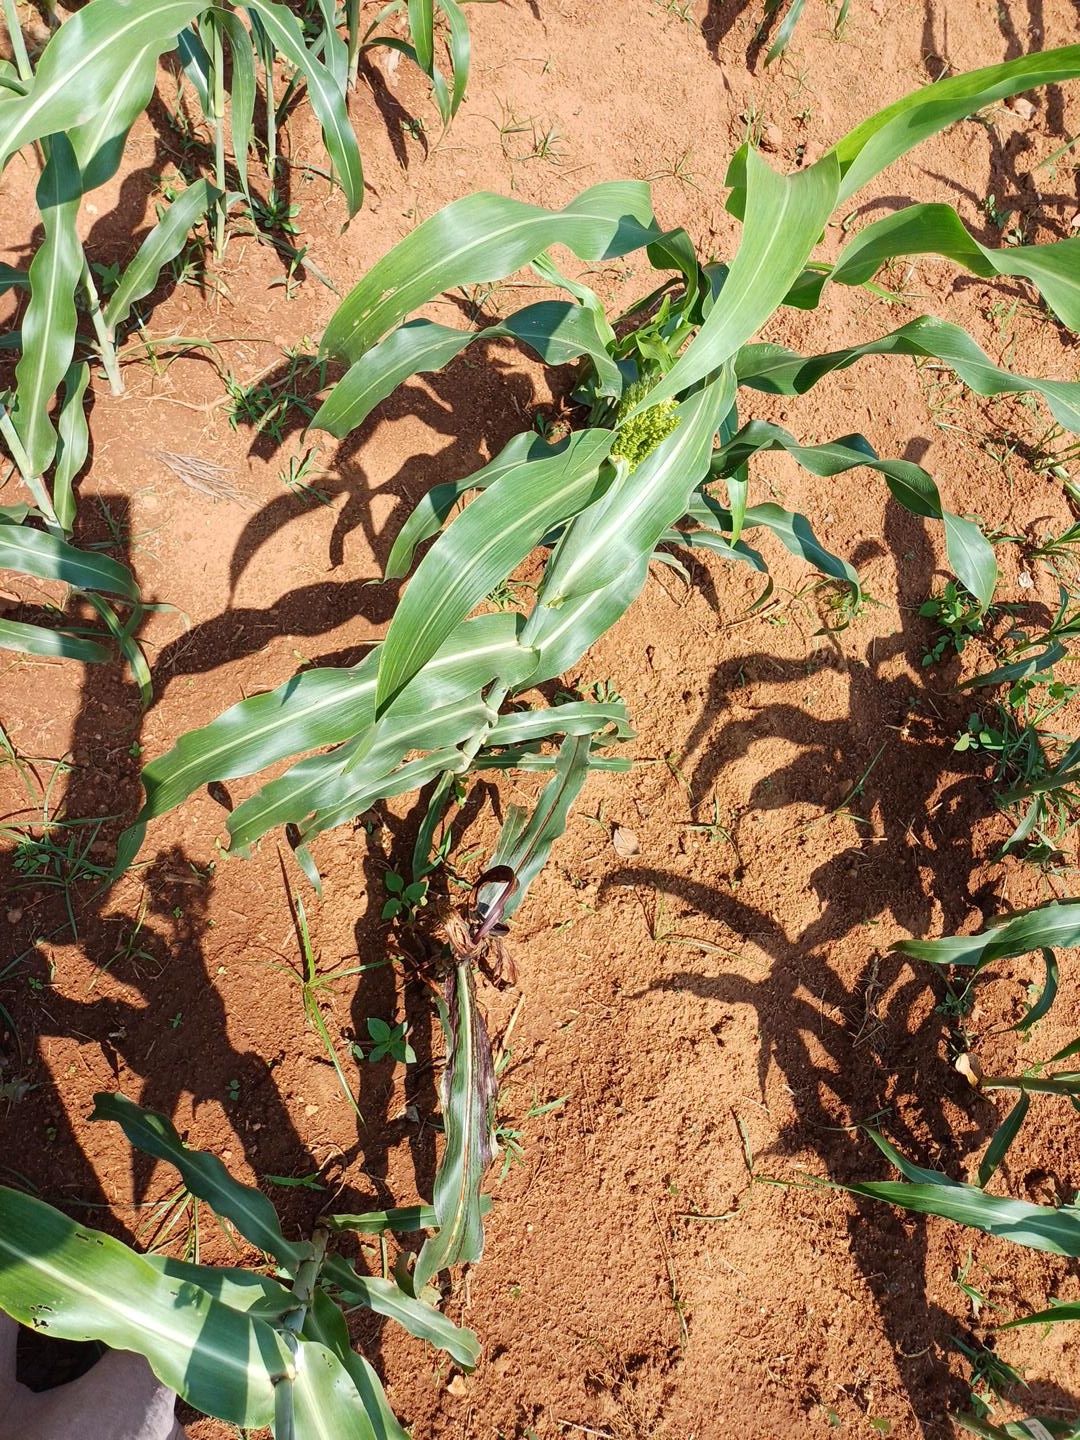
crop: sorghum
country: Kenya
